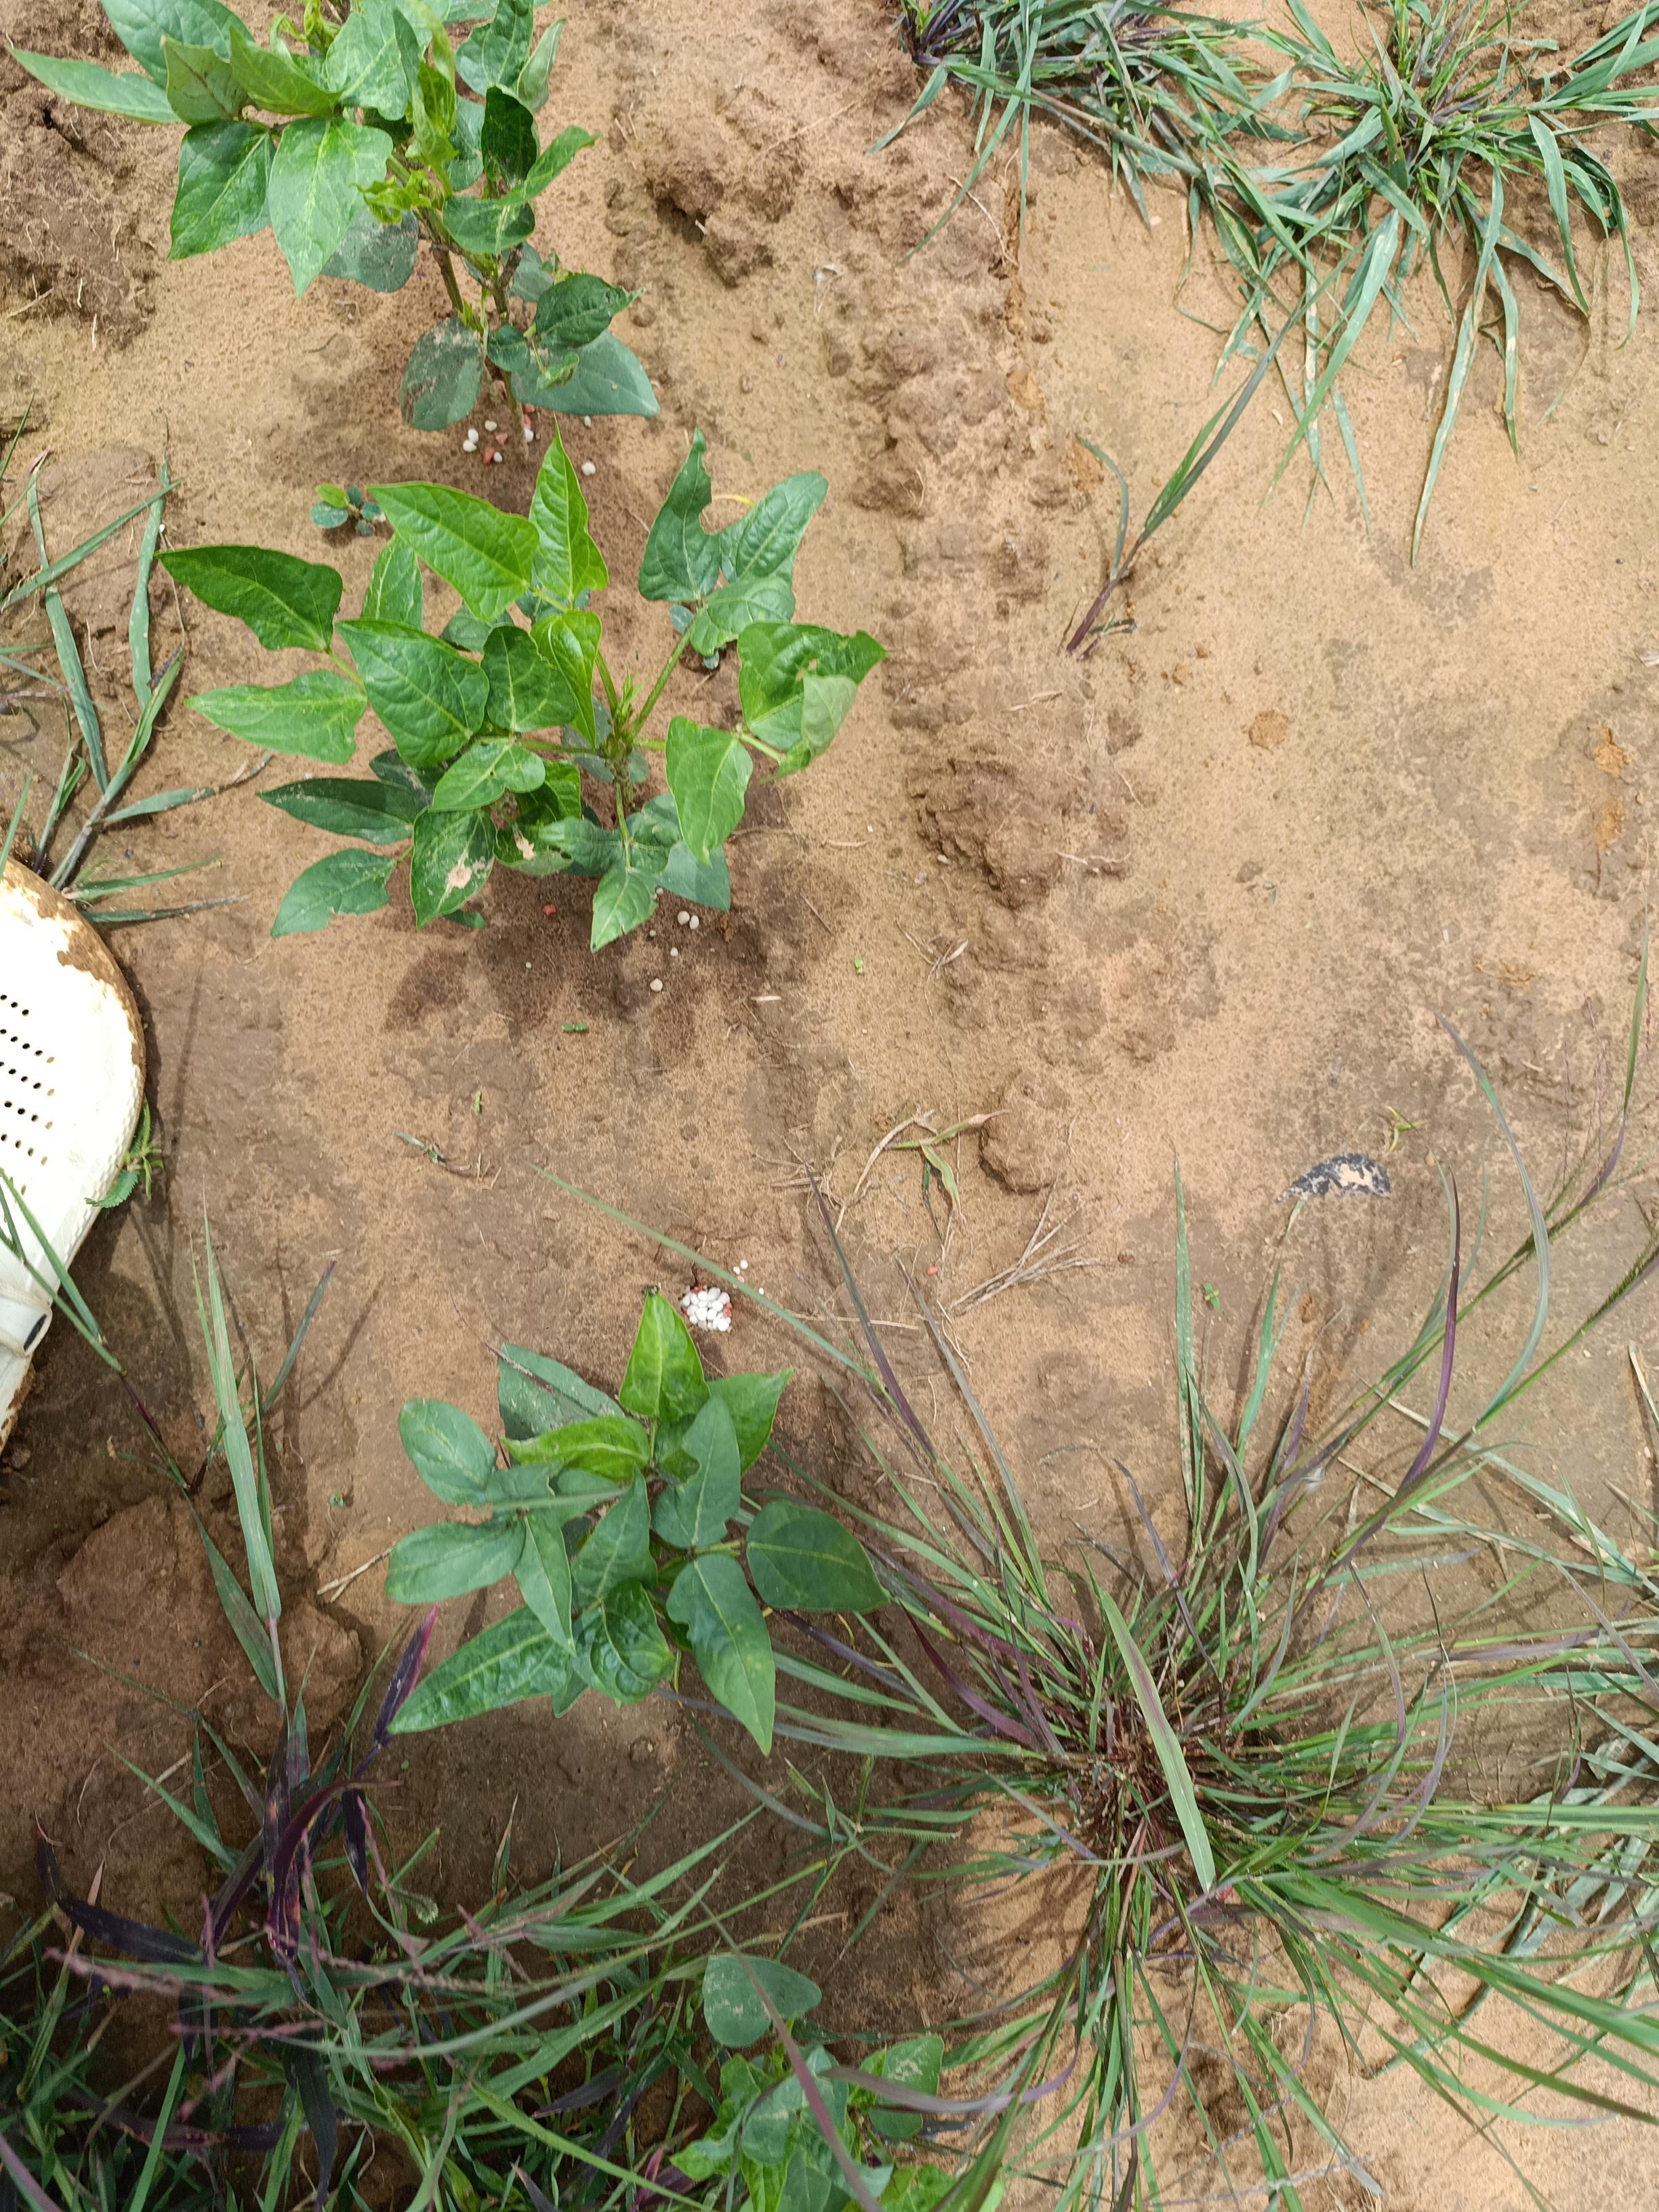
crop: cowpea
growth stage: emergence
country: Nigeria
